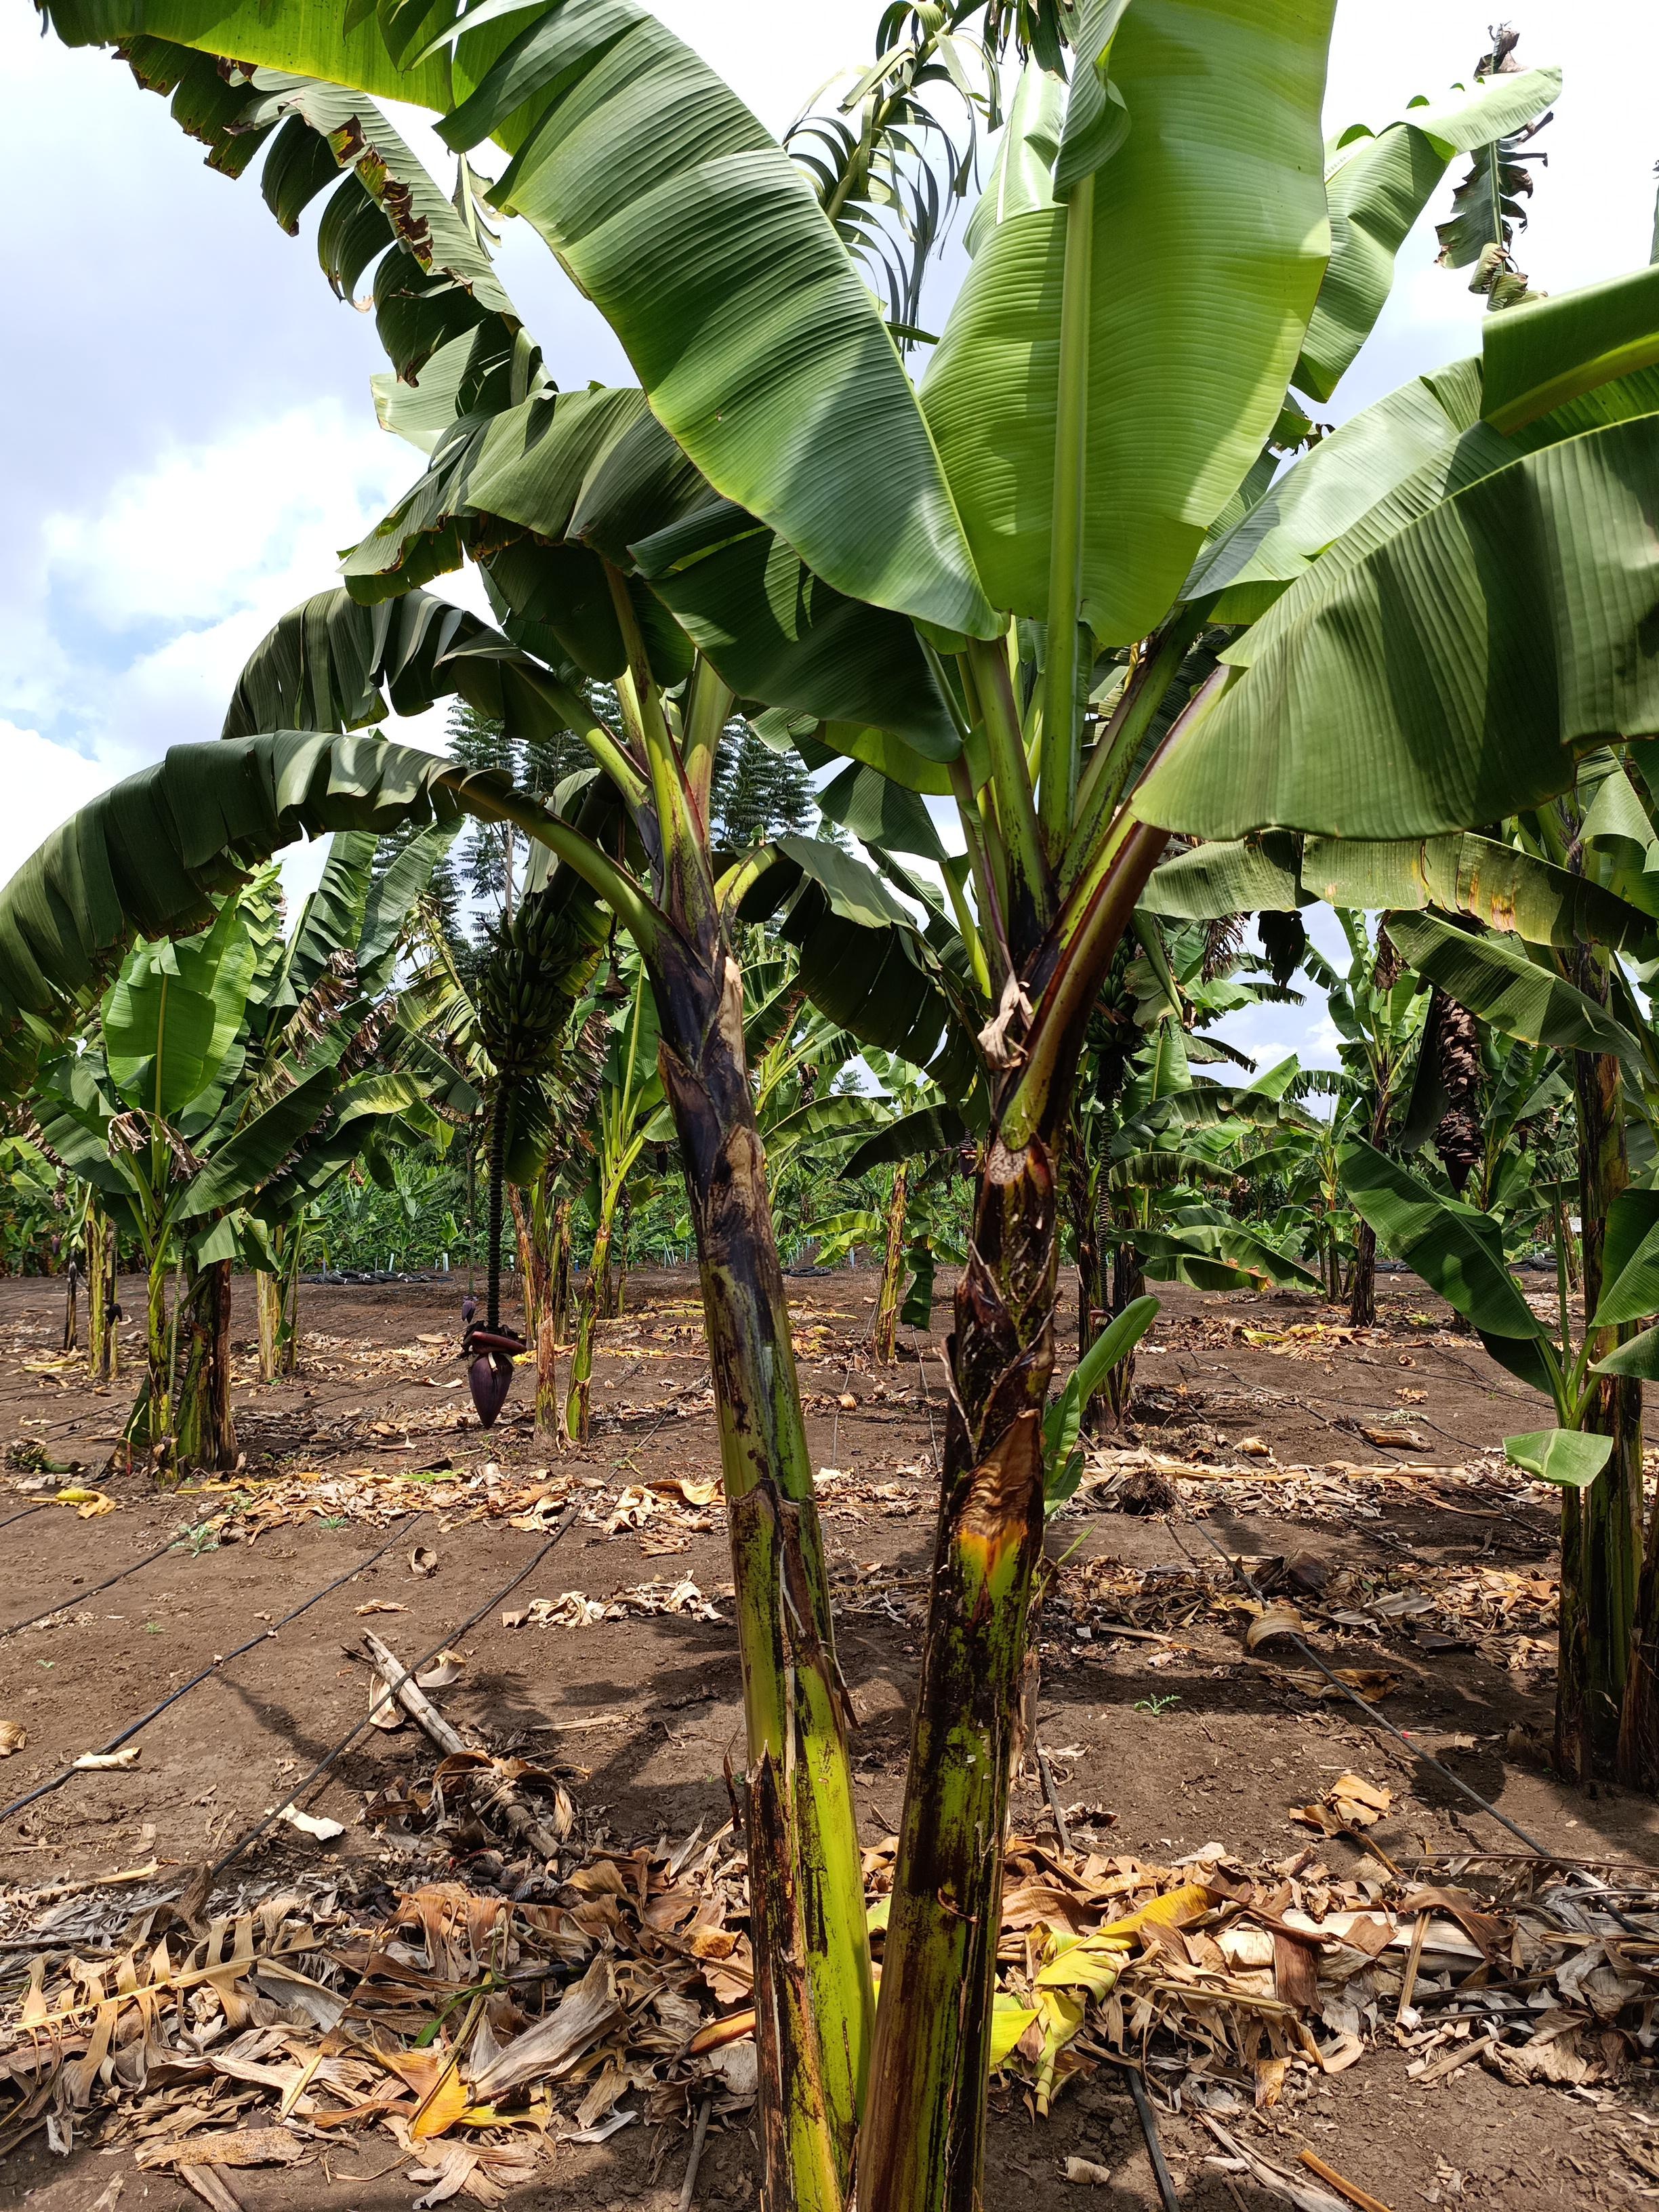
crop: banana
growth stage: maturity
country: Tanzania
